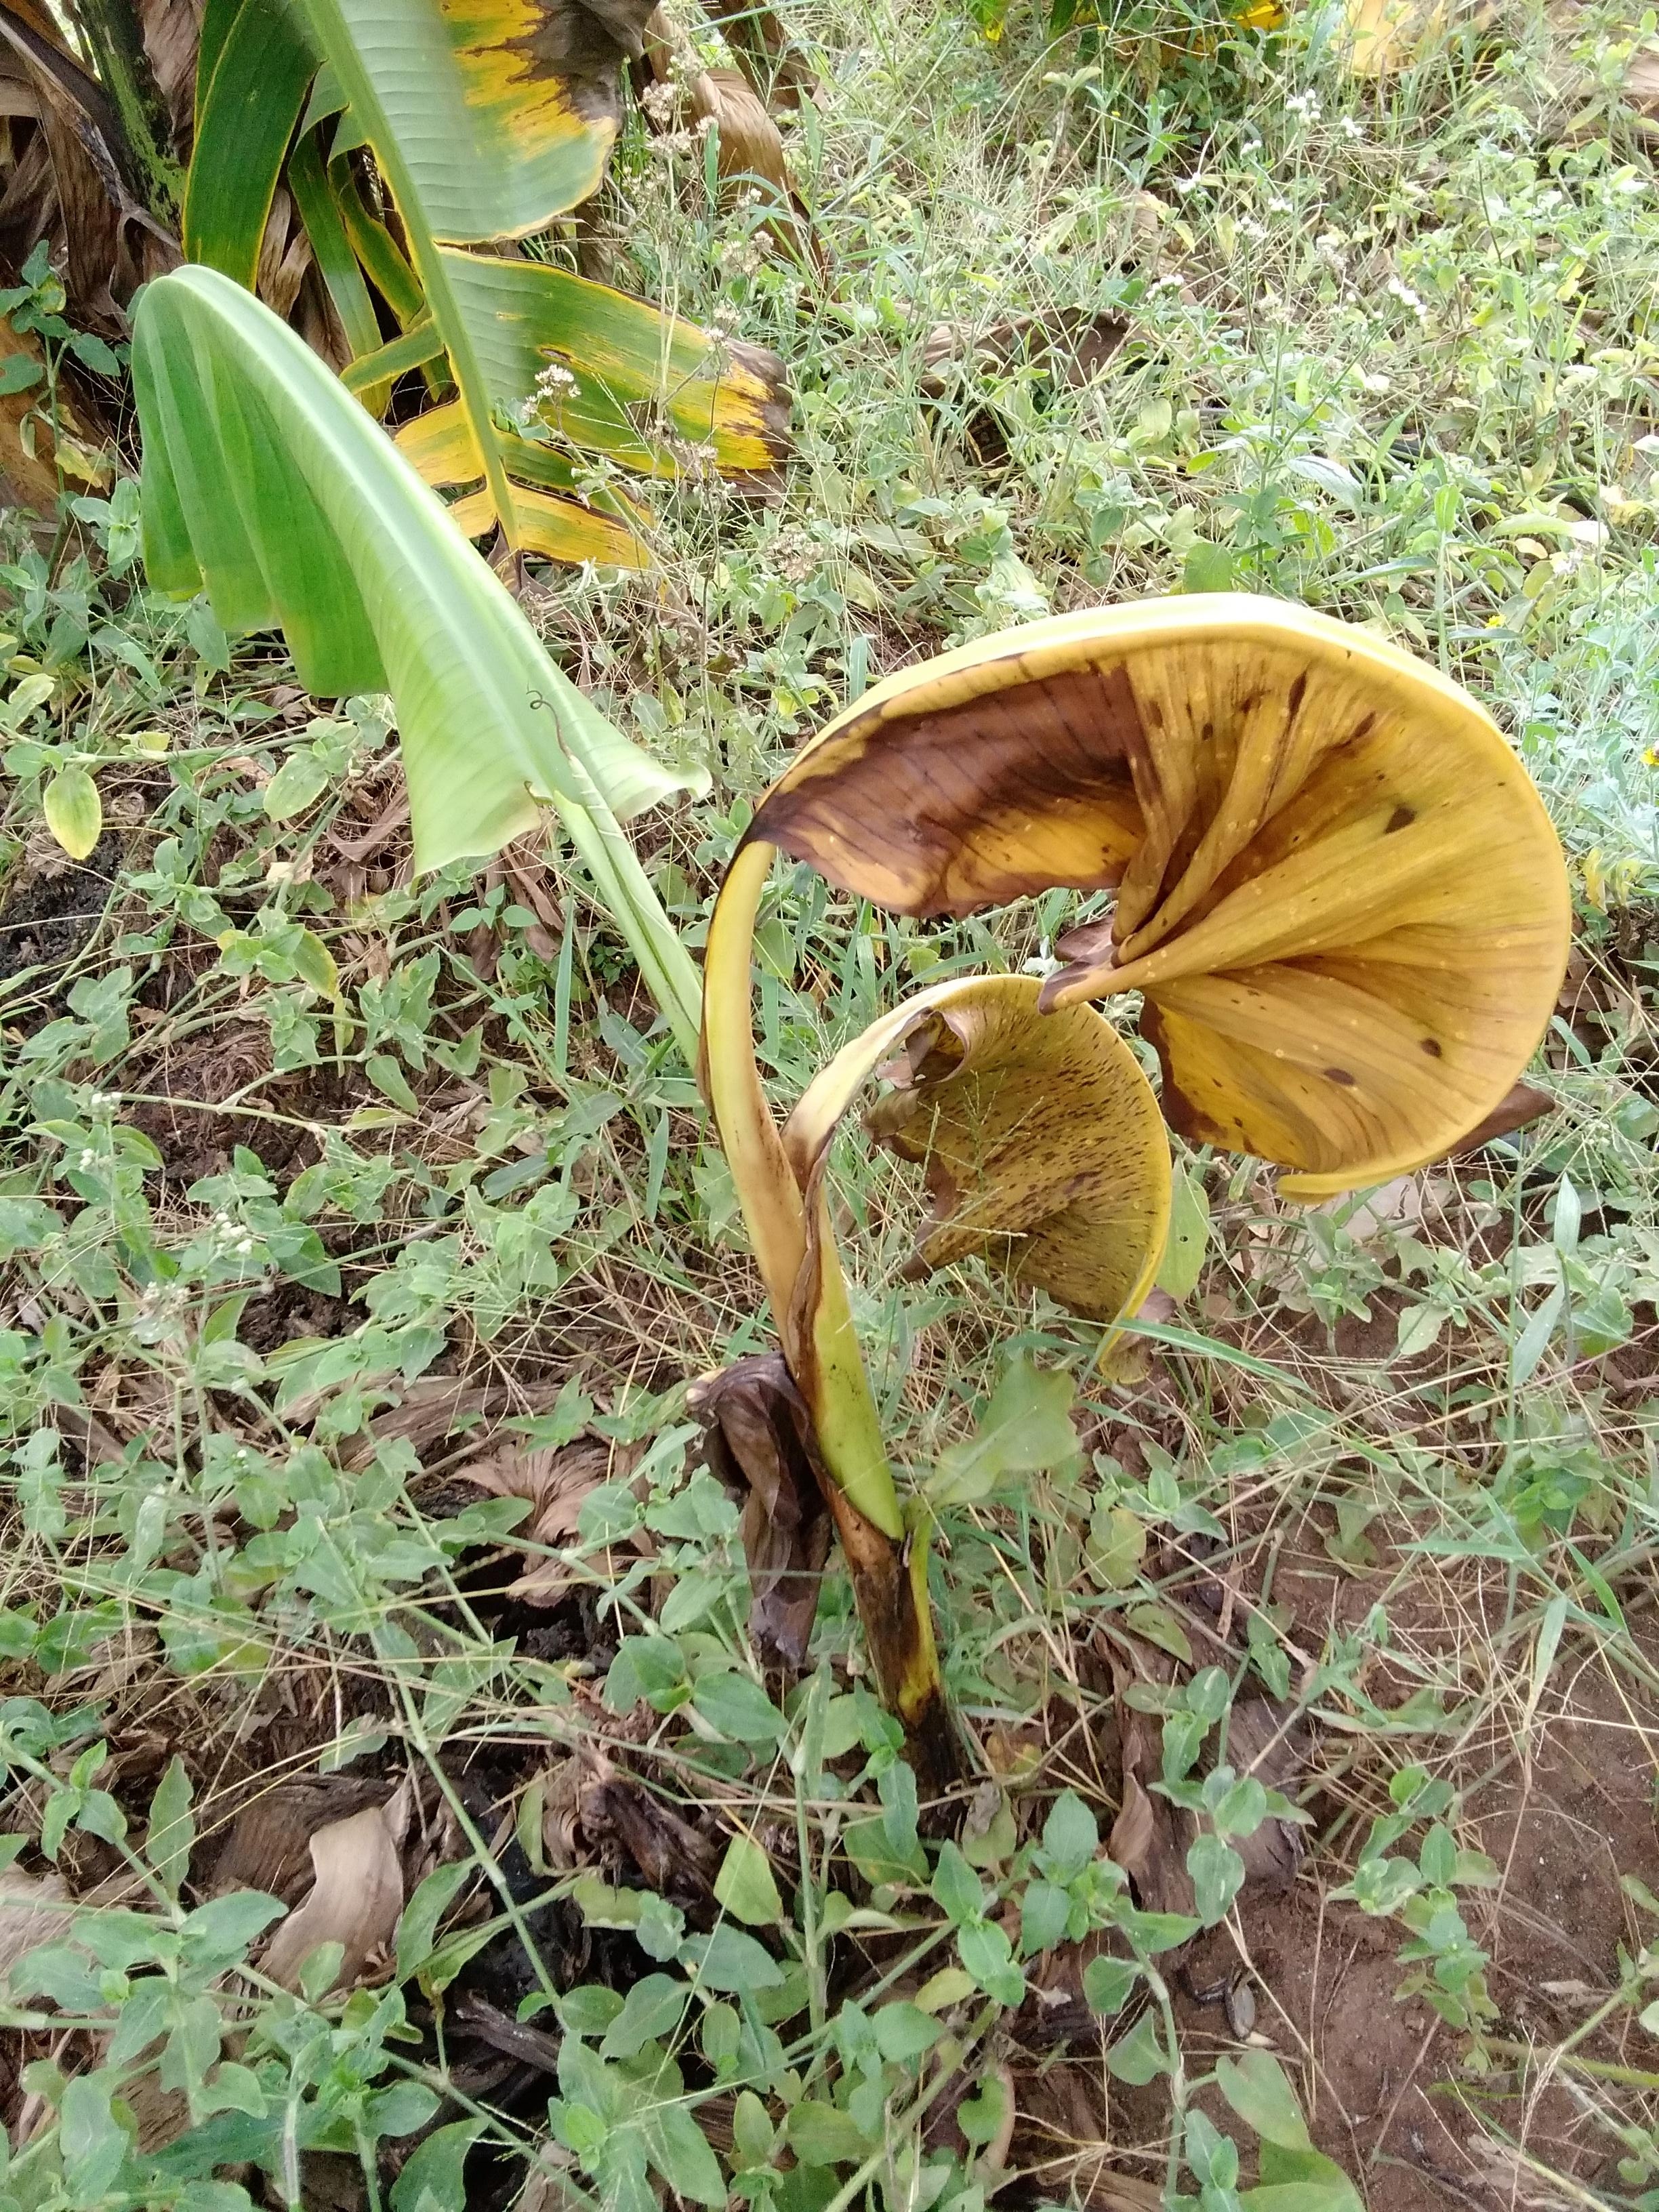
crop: banana
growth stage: vegetative
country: Uganda
